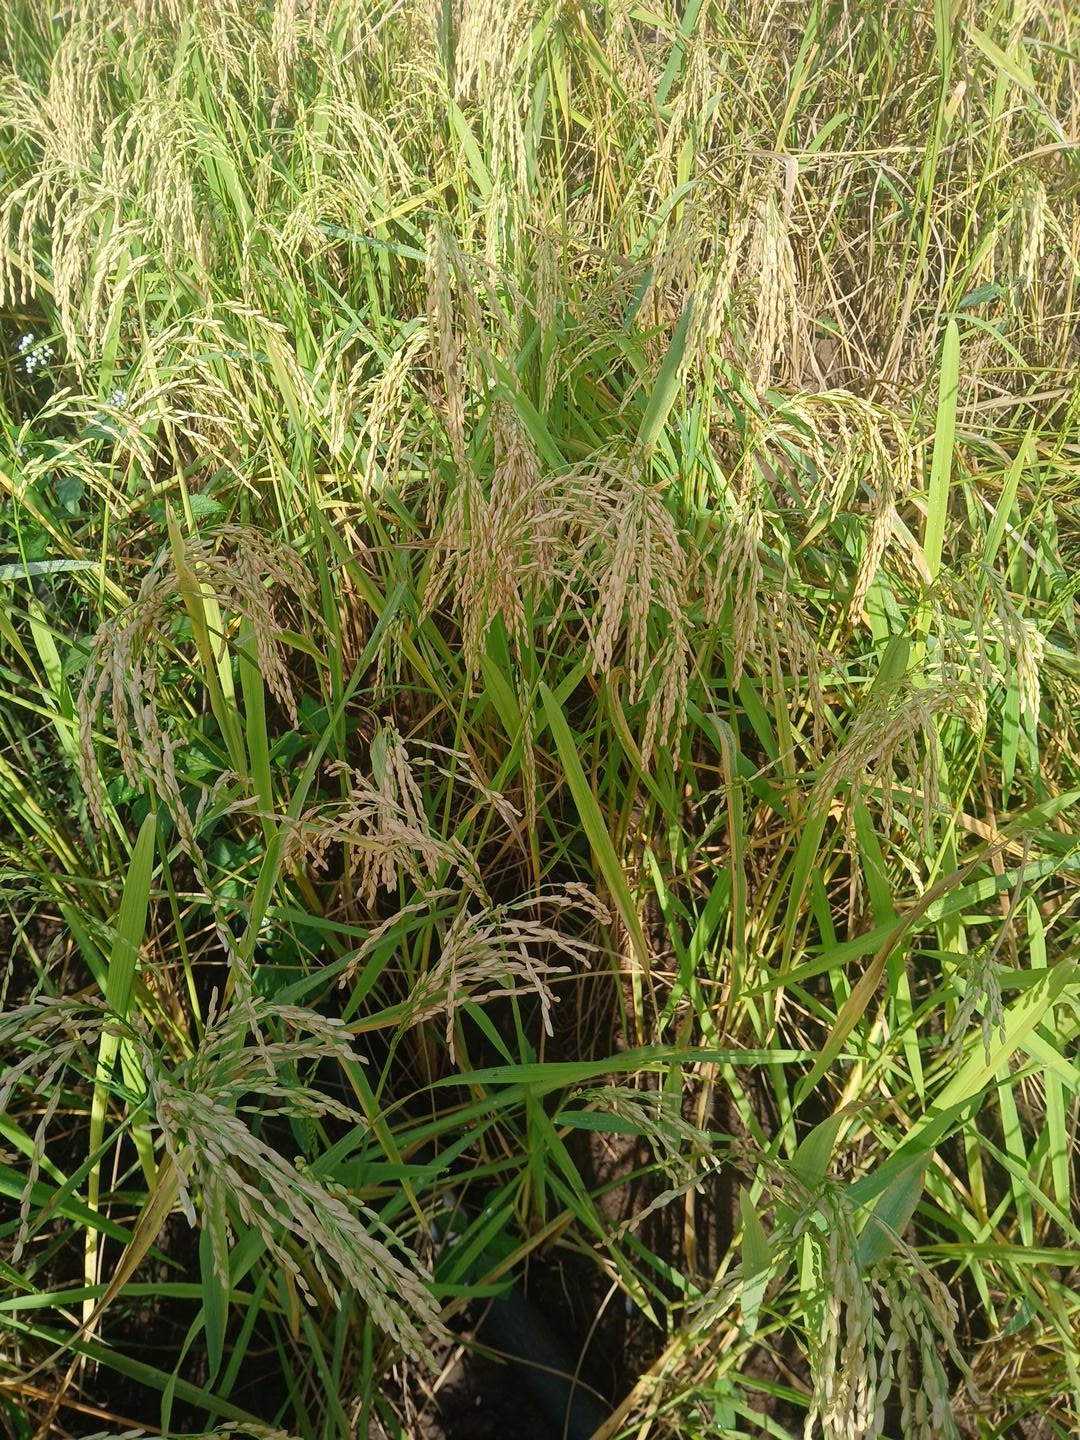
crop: rice
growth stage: ripening
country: Côte d'Ivoire
